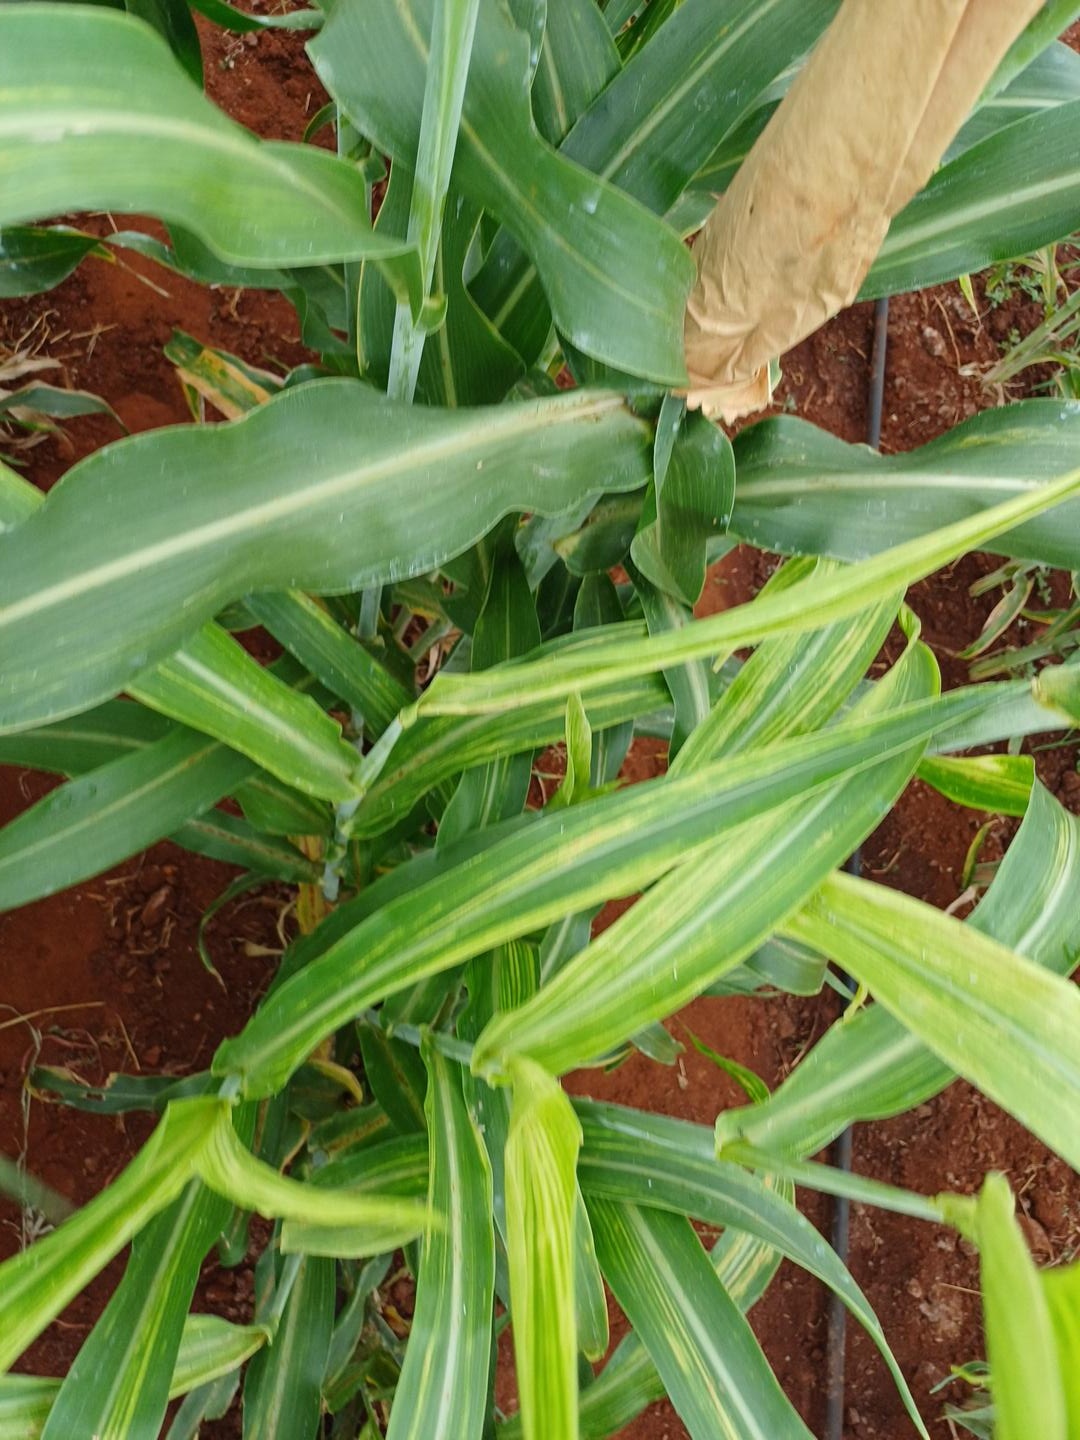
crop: sorghum
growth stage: heading tuber
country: Kenya
